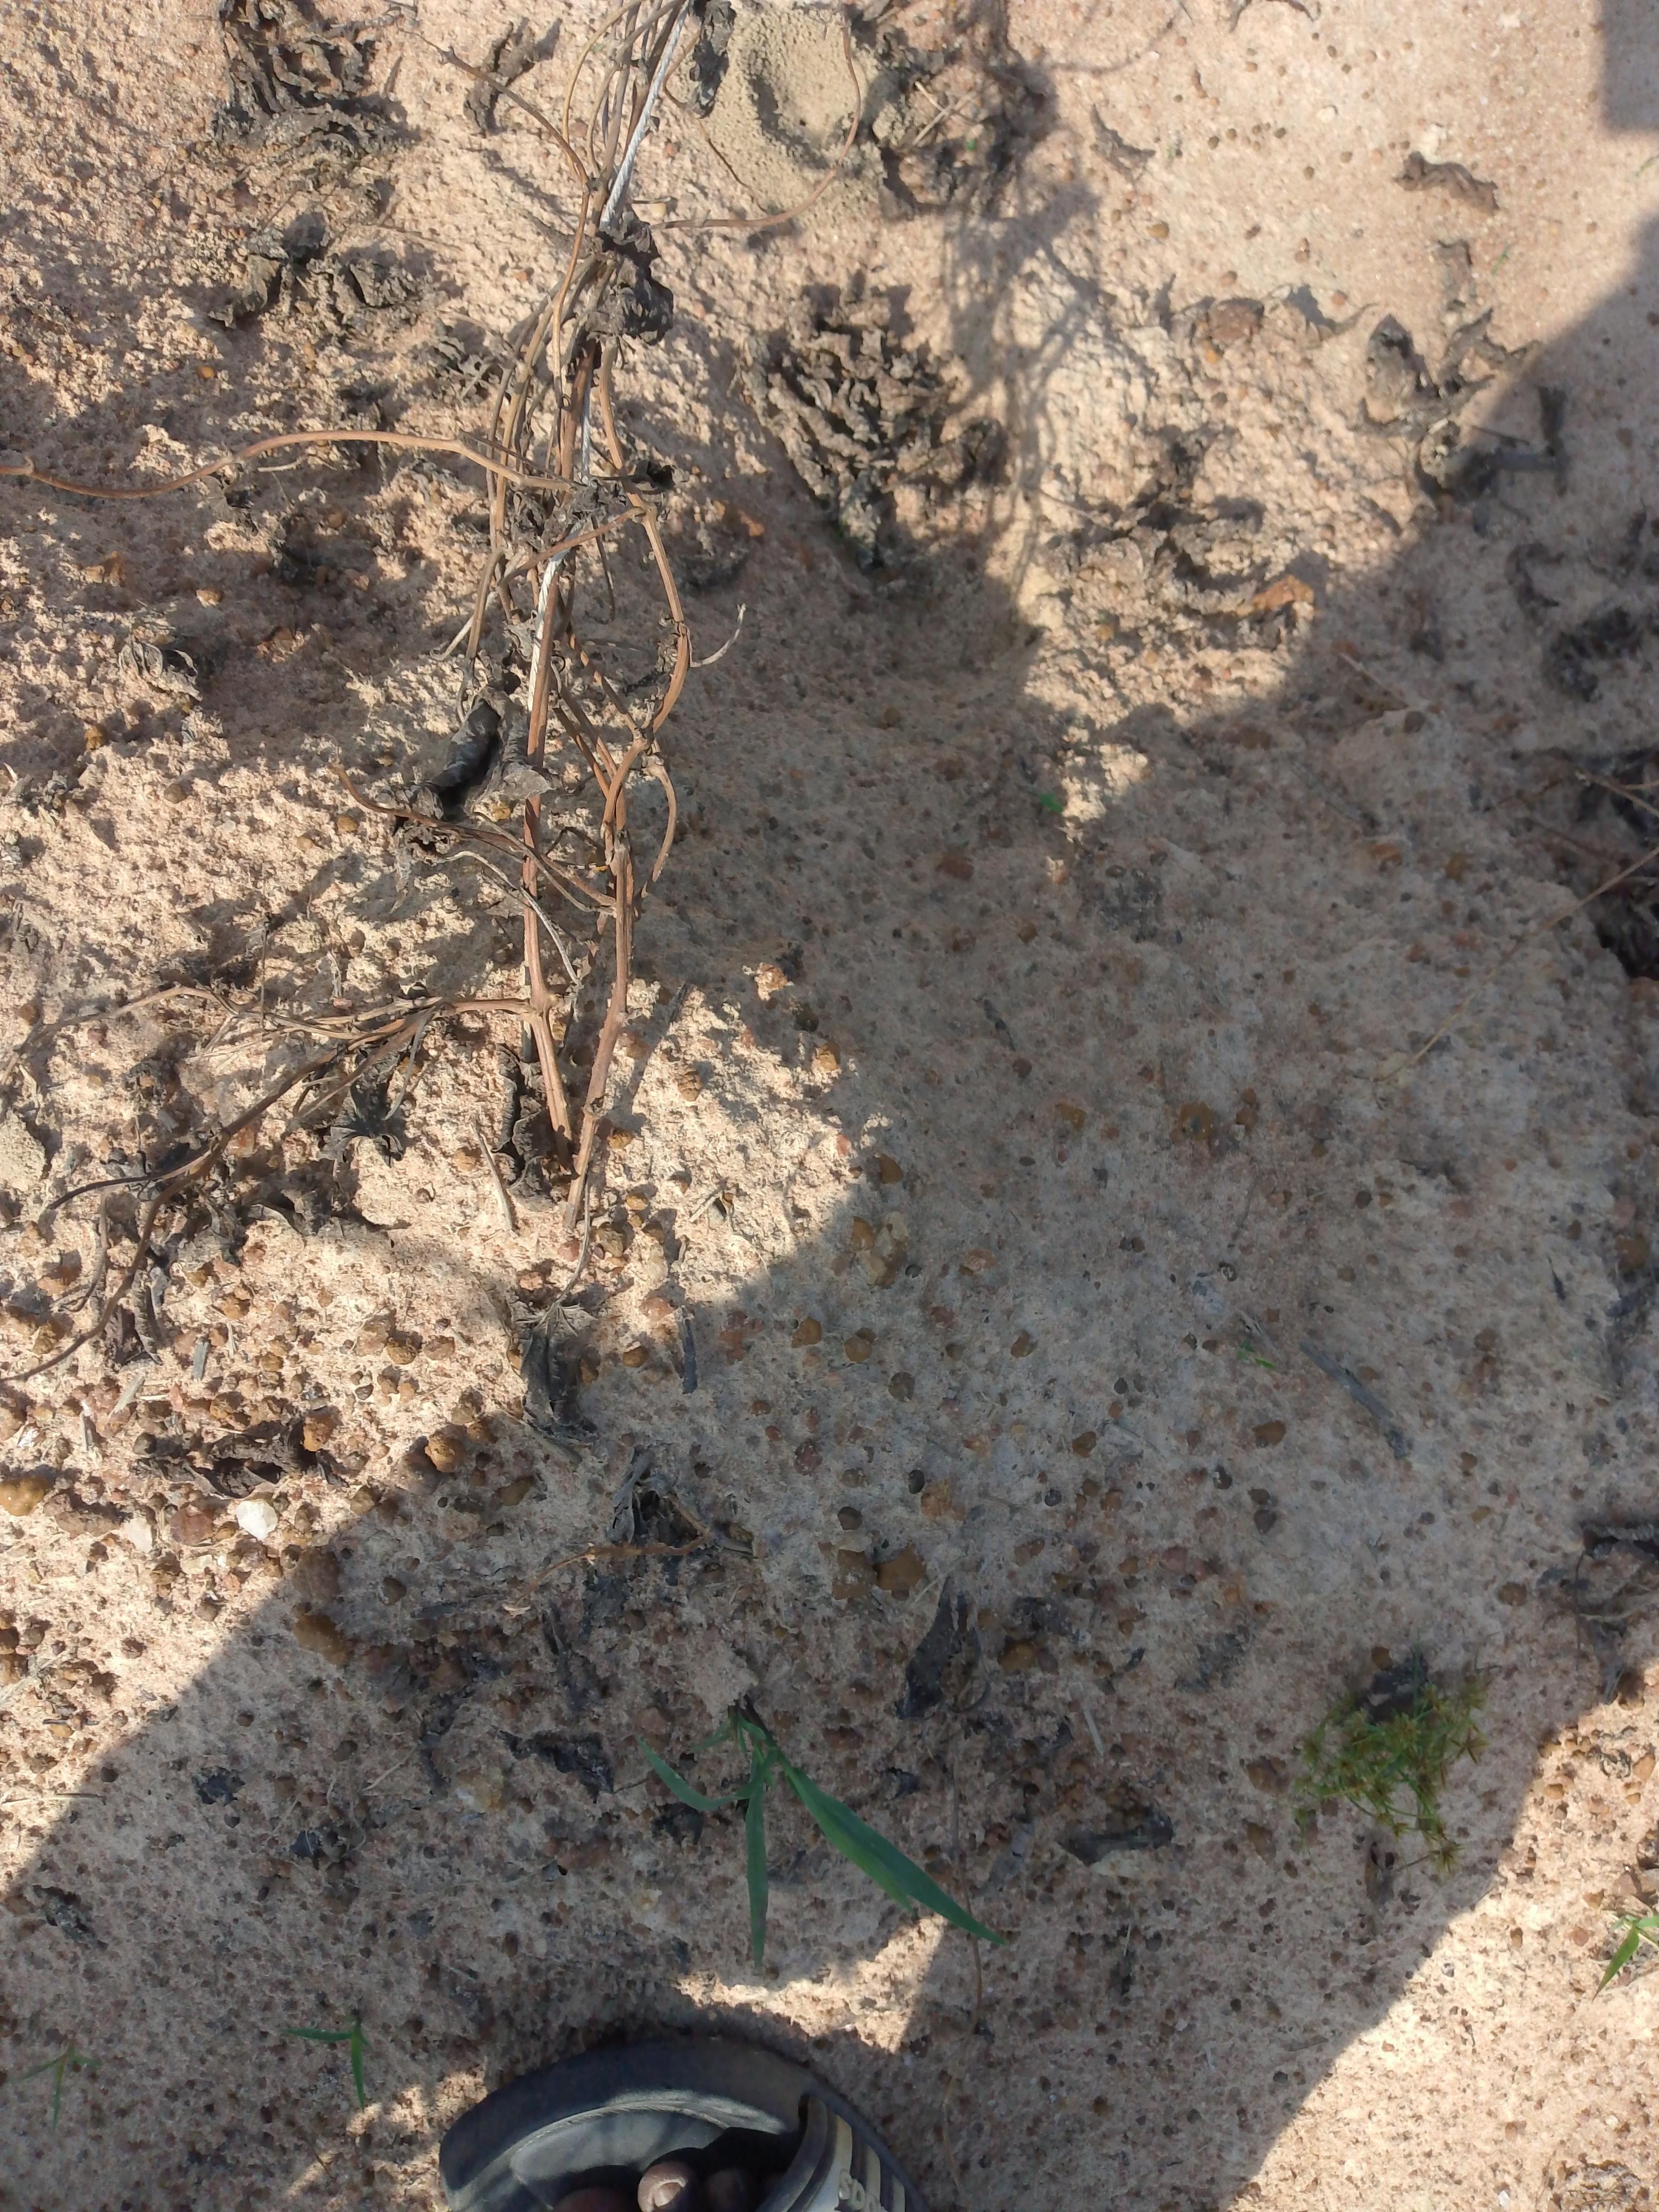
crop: yam
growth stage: maturity
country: Nigeria
